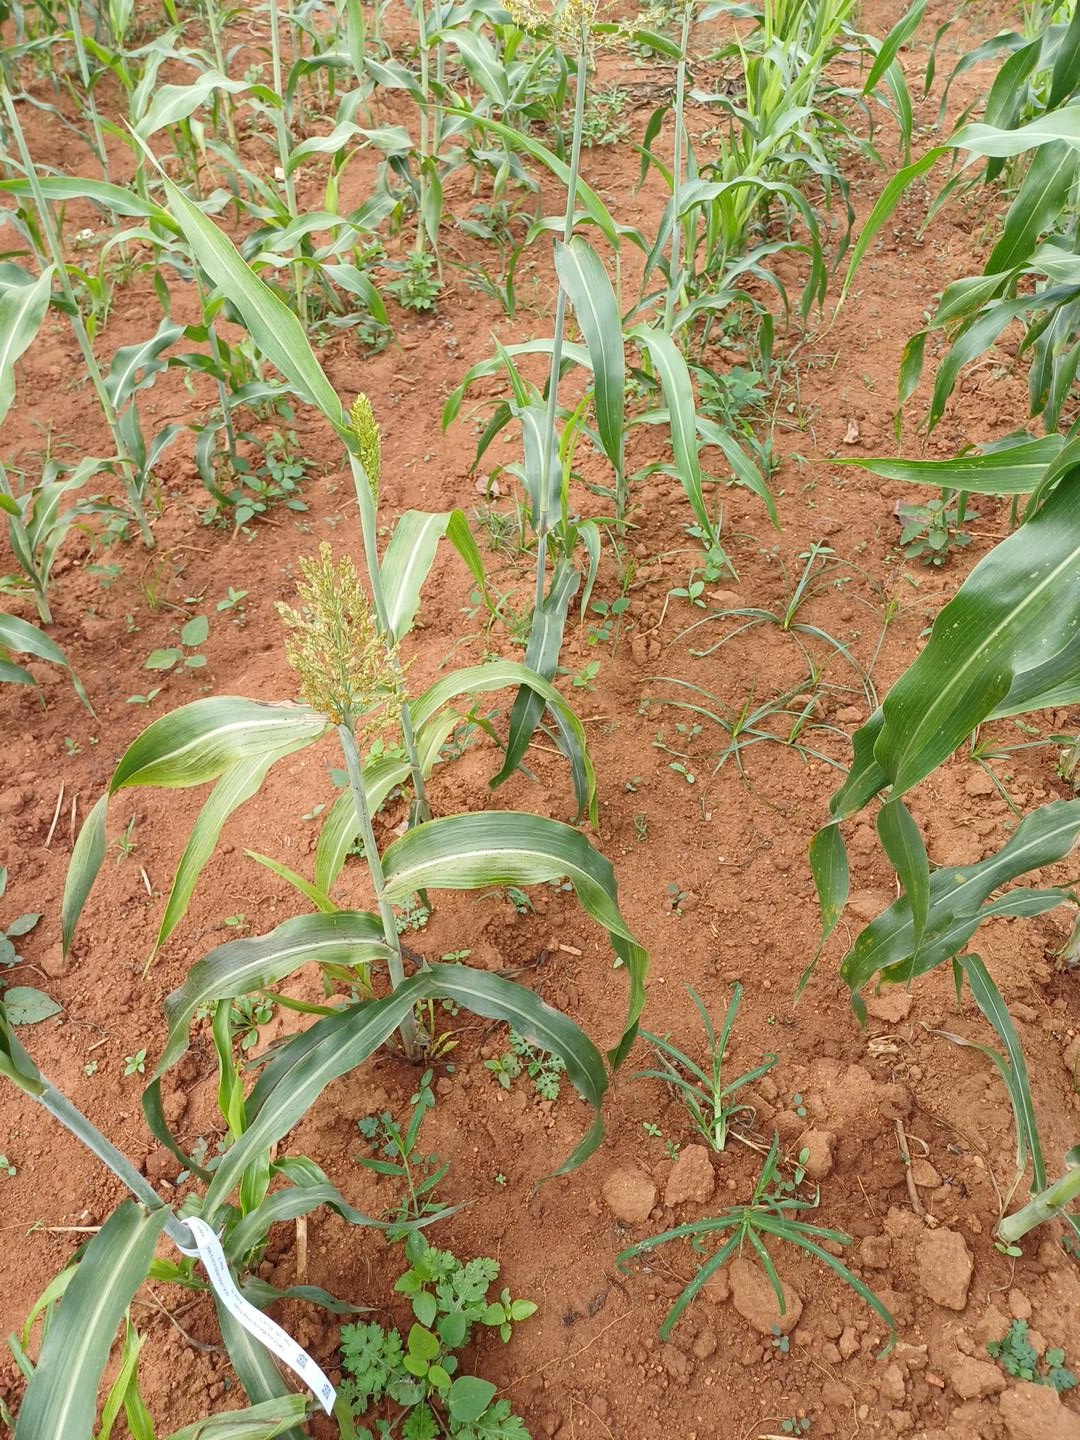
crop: sorghum
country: Kenya
